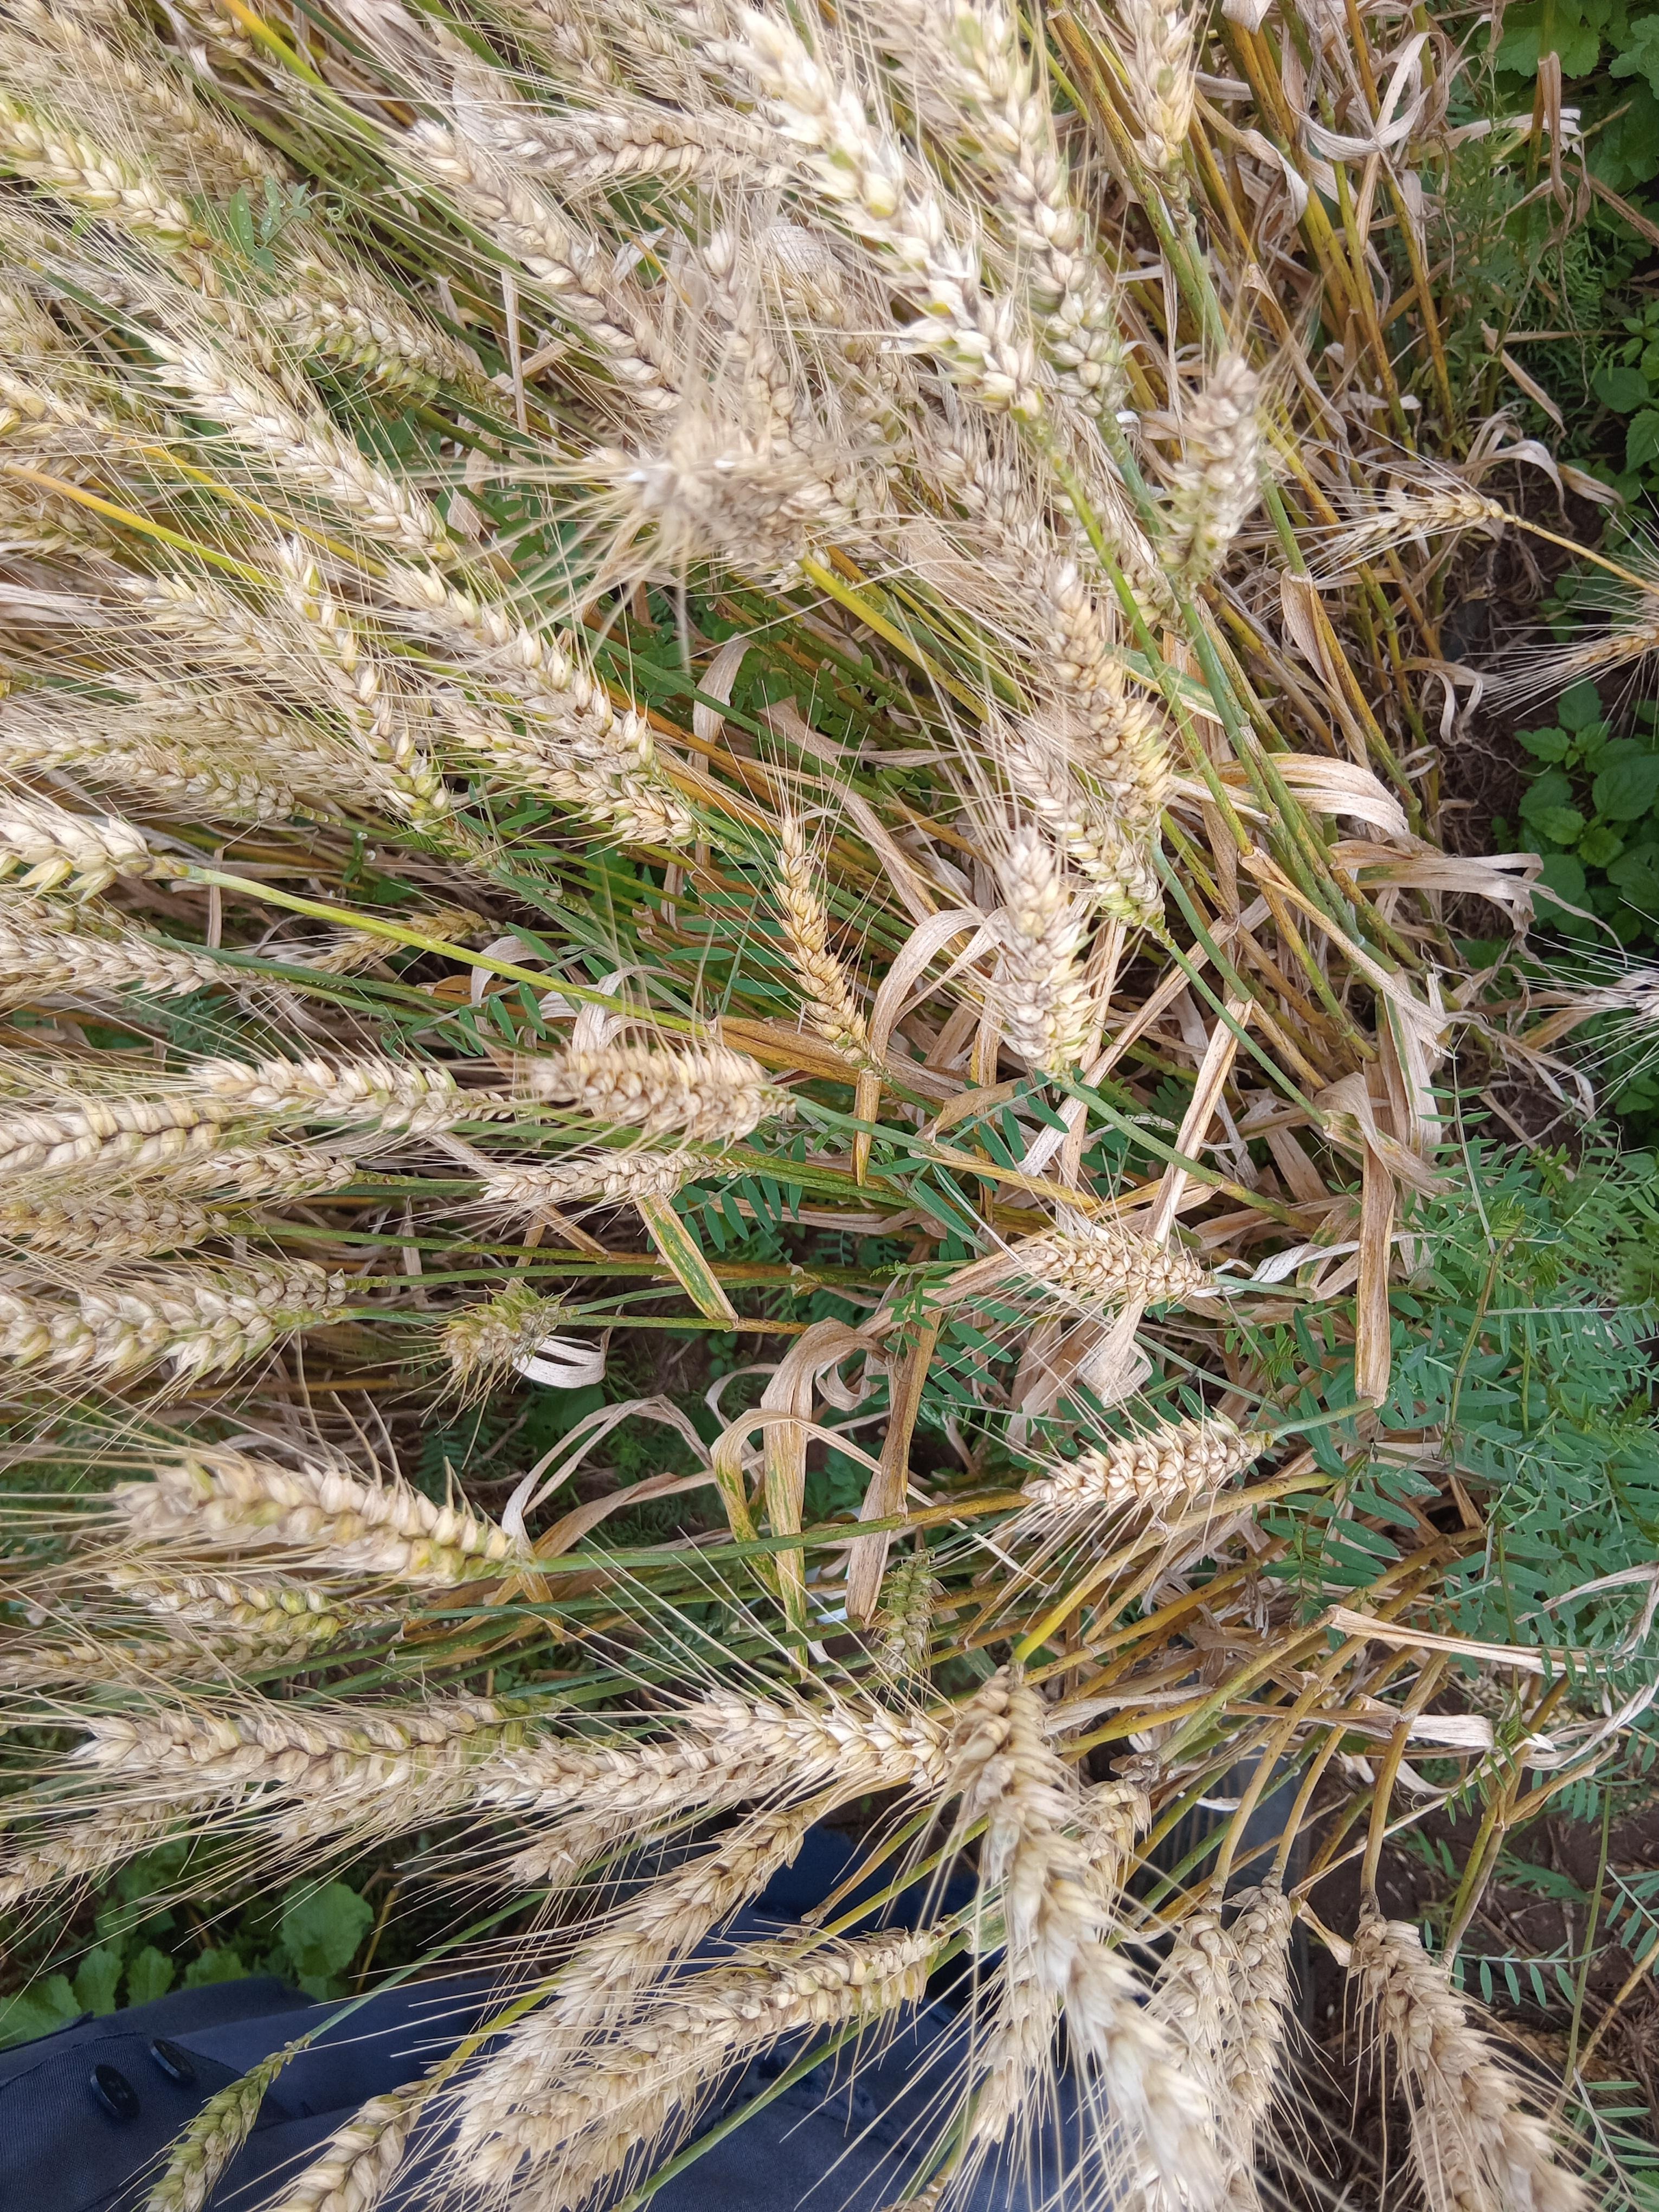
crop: wheat
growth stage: maturity
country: Kenya
